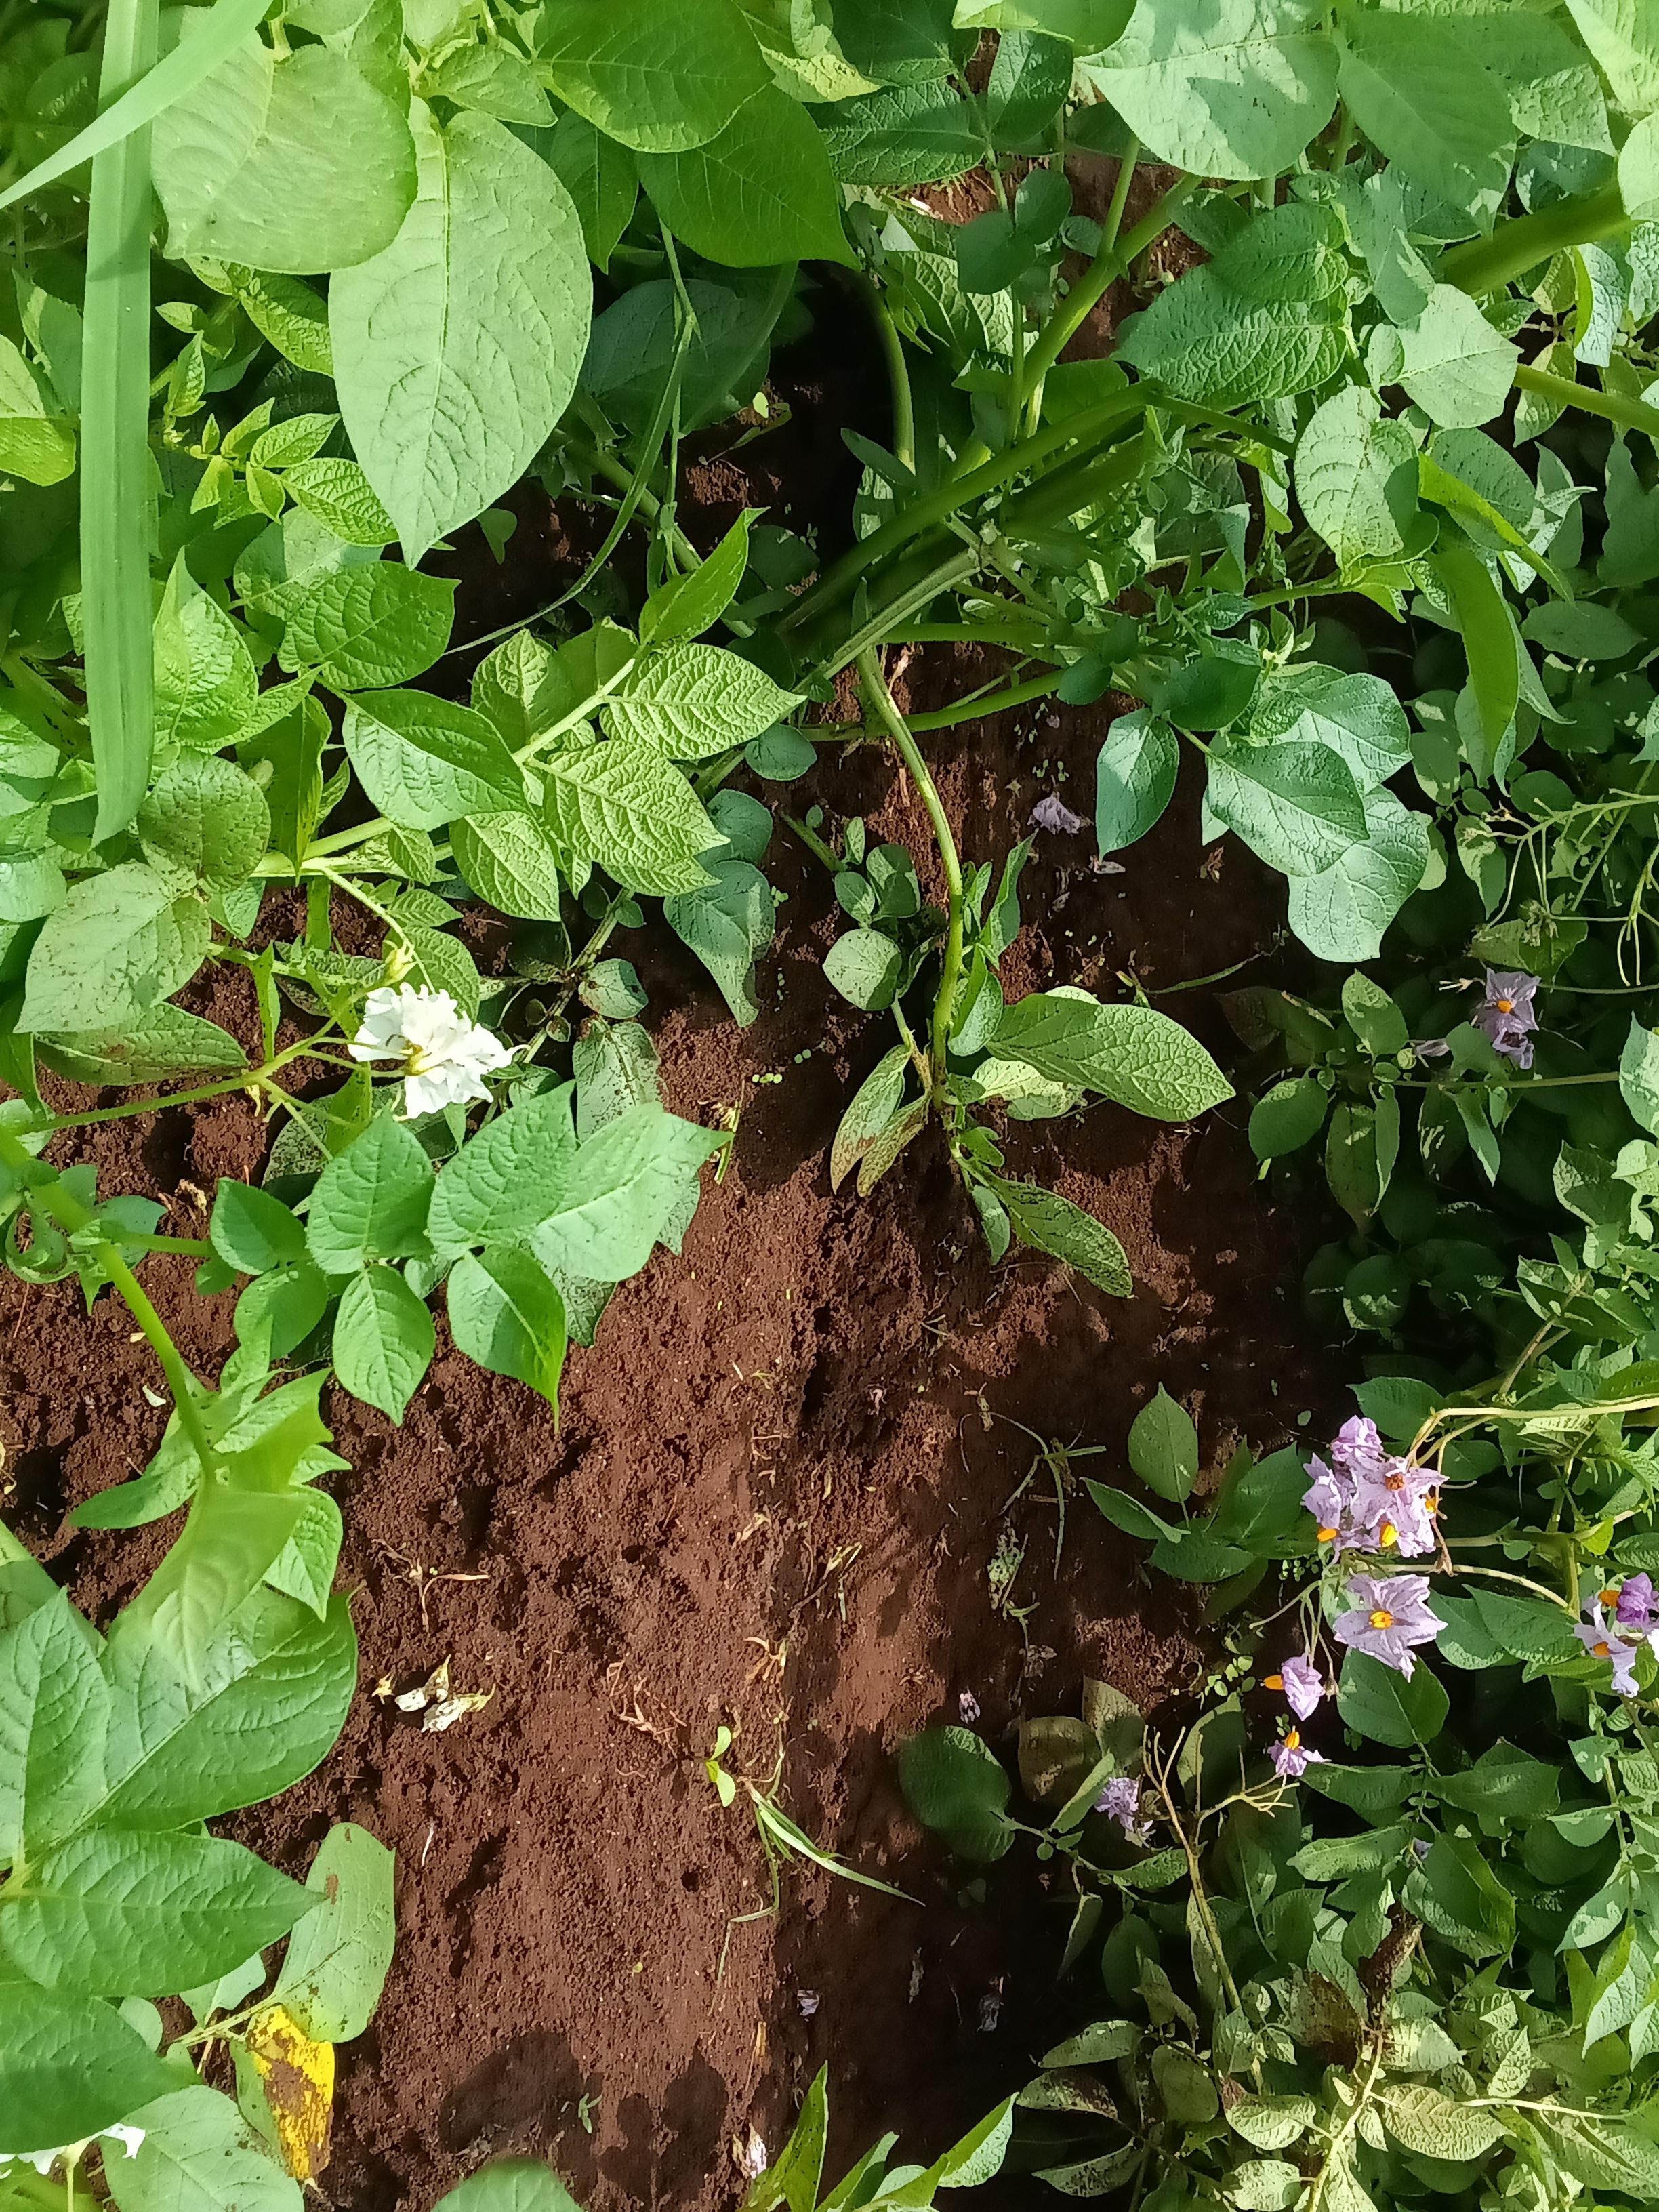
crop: potato
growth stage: vegetative
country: Kenya
